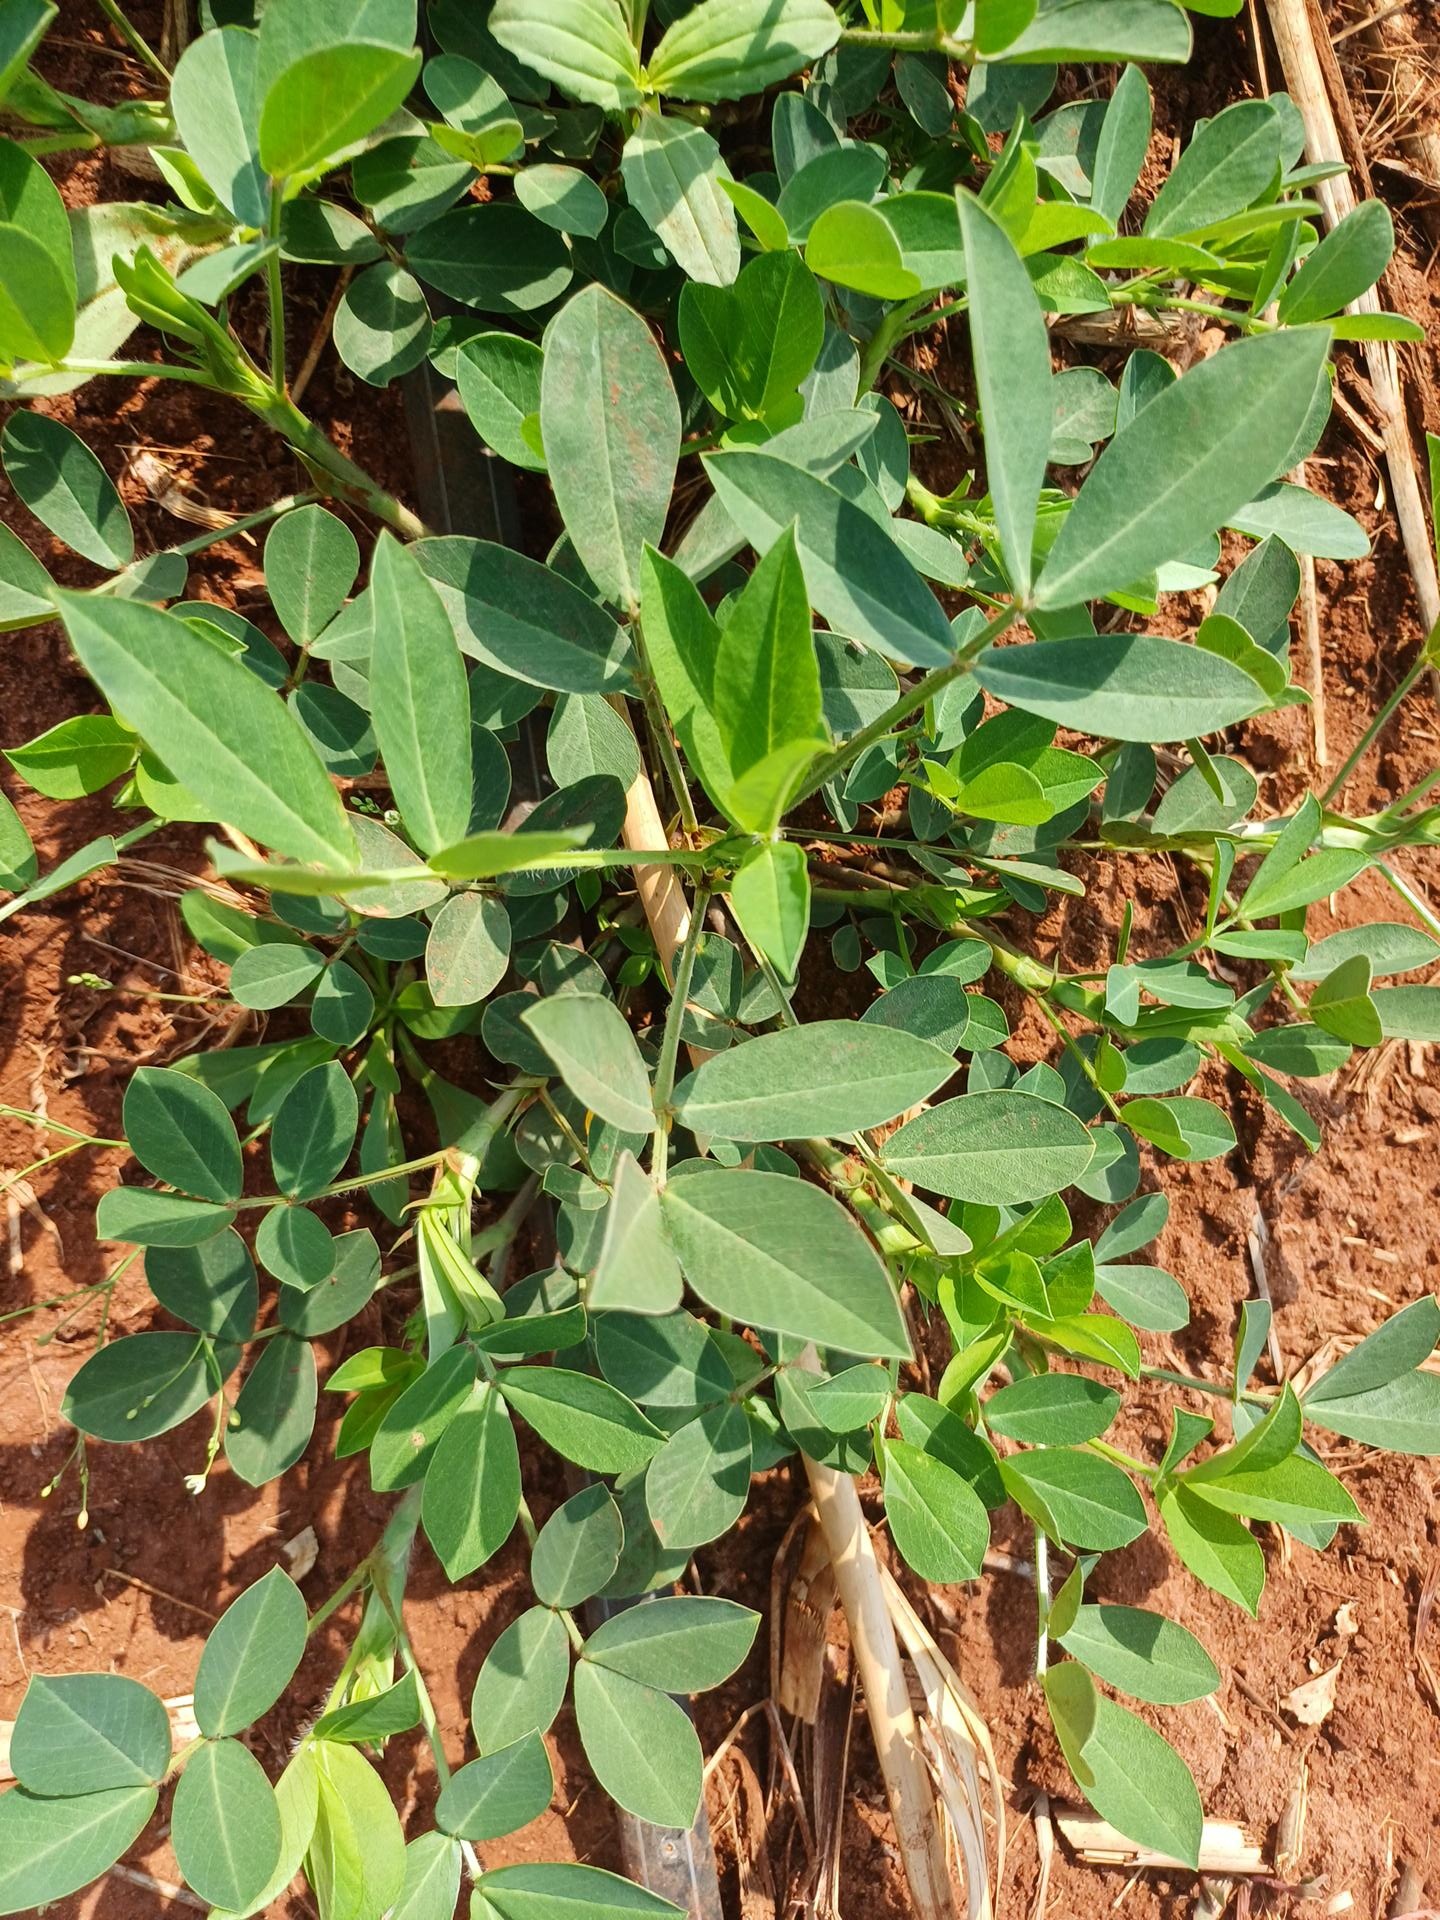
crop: groundnut
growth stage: flowering
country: Kenya
